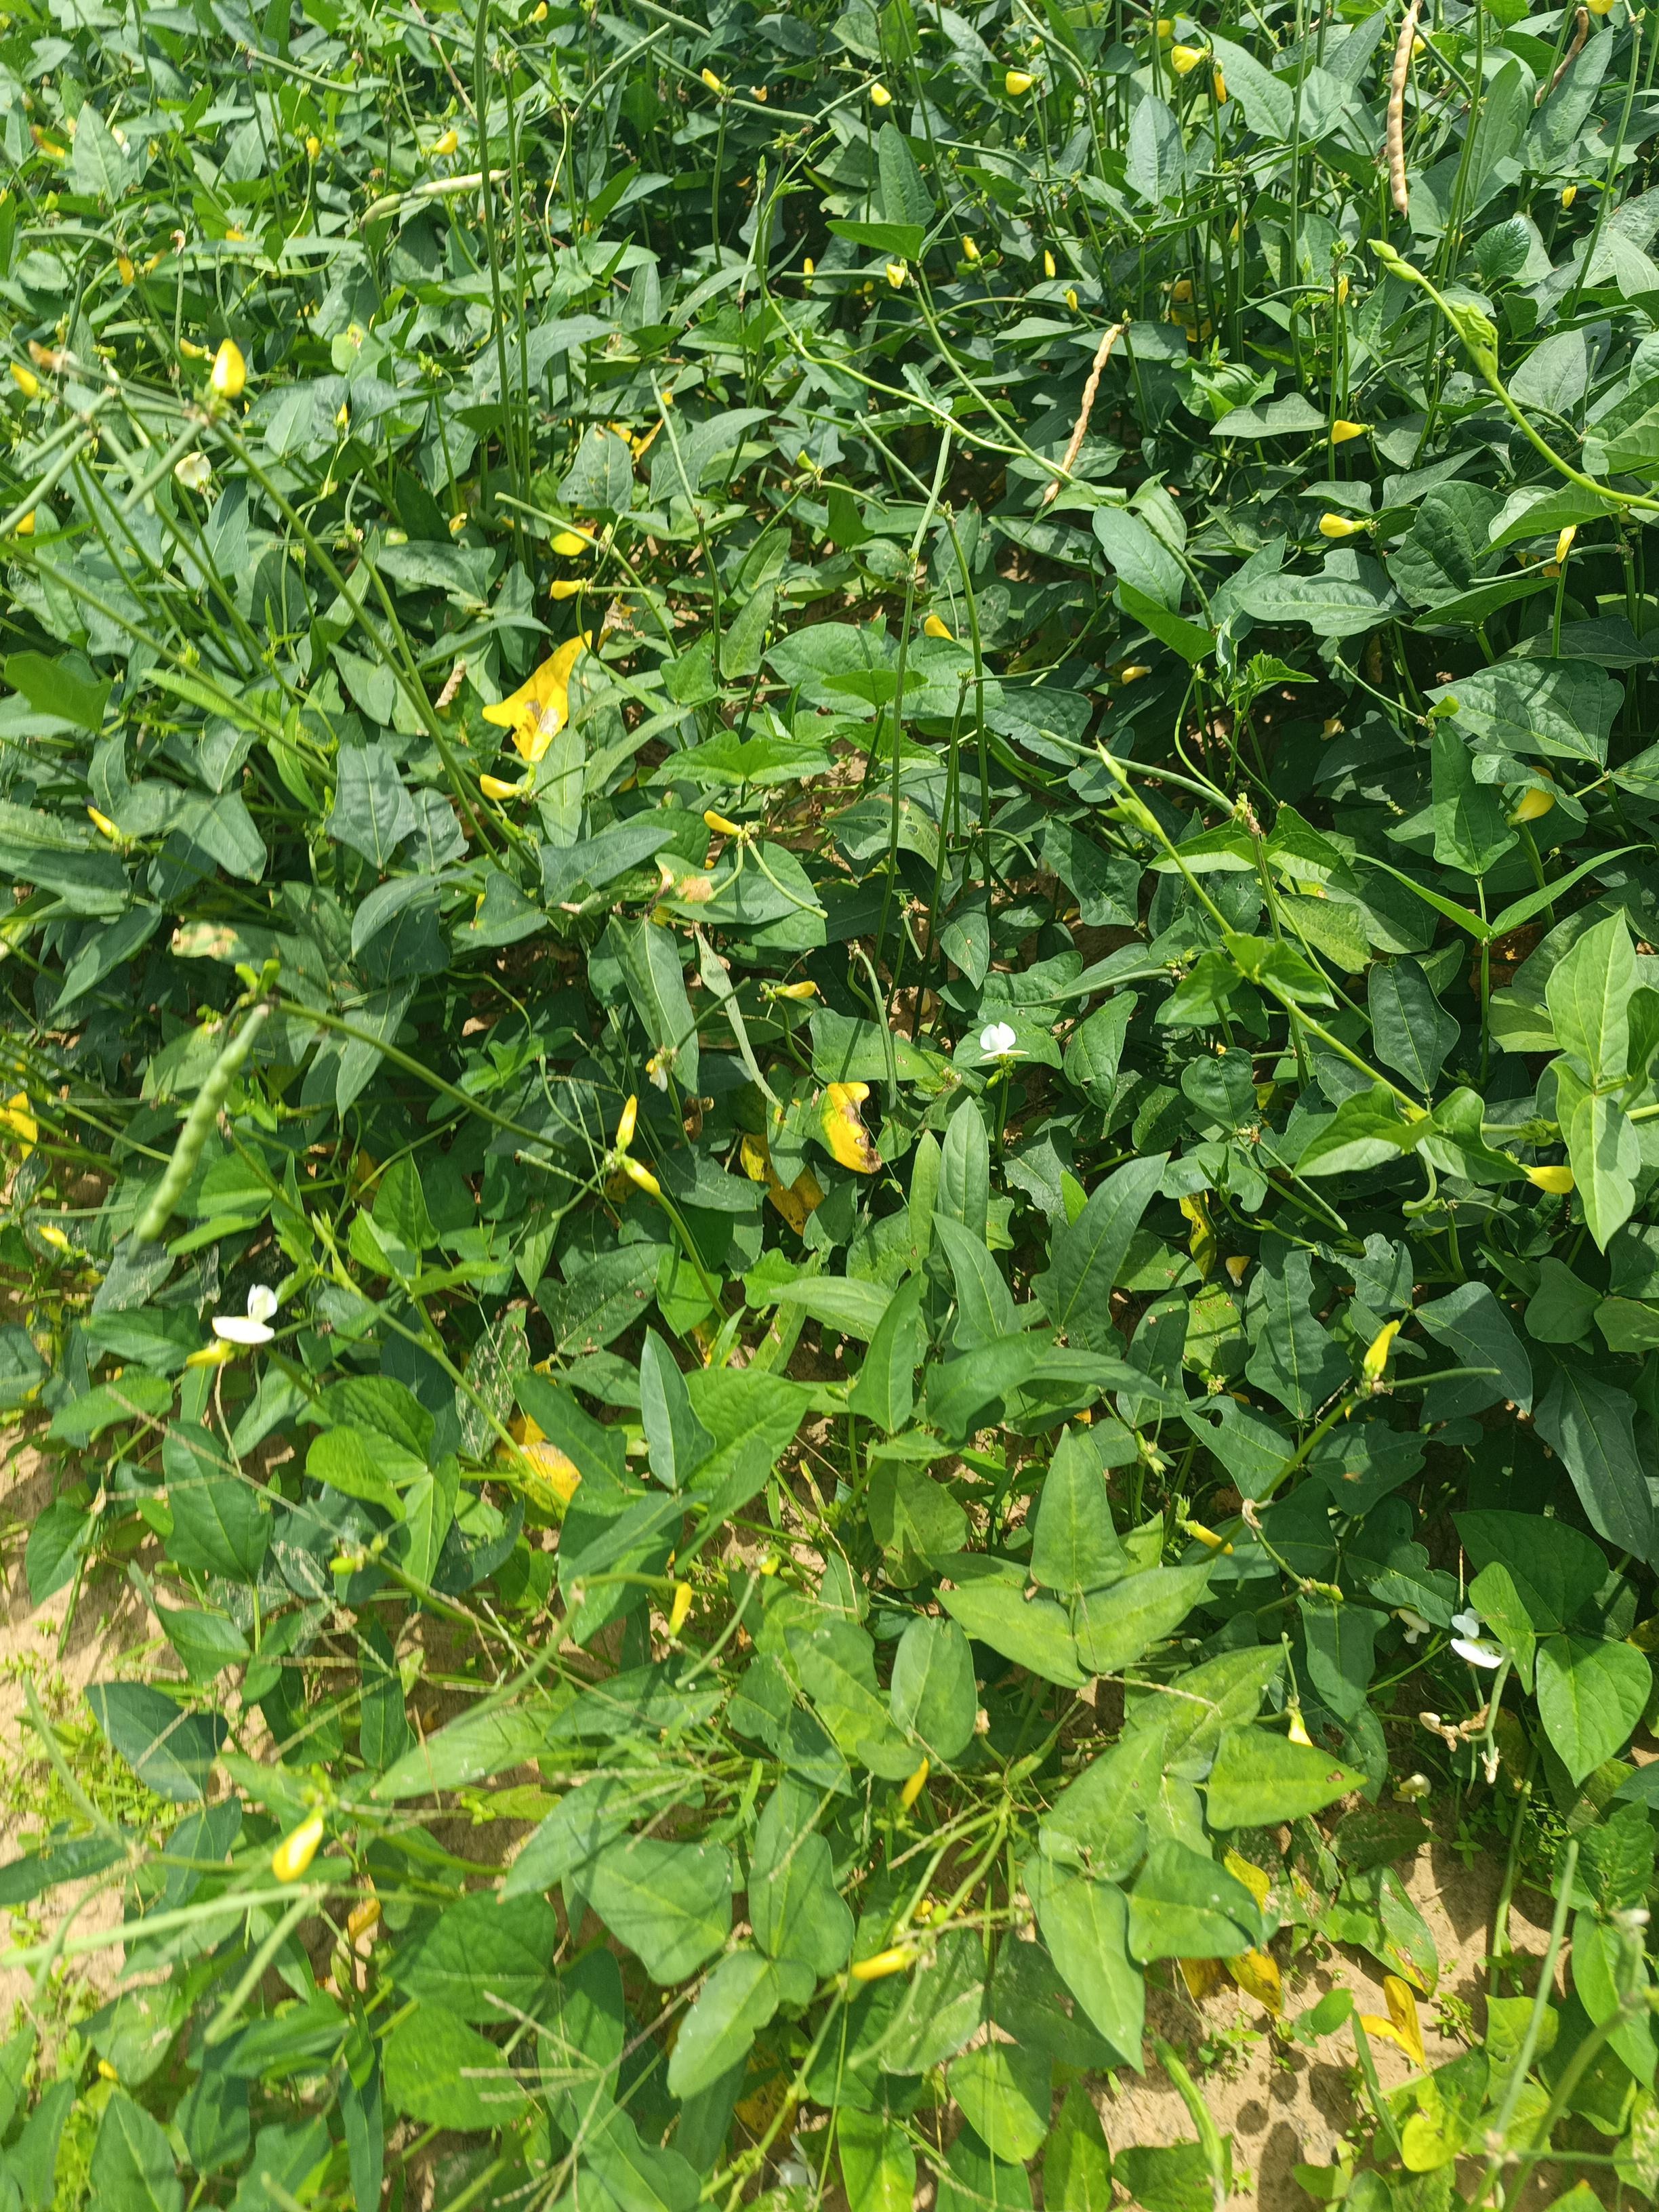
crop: cowpea
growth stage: maturity
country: Nigeria
